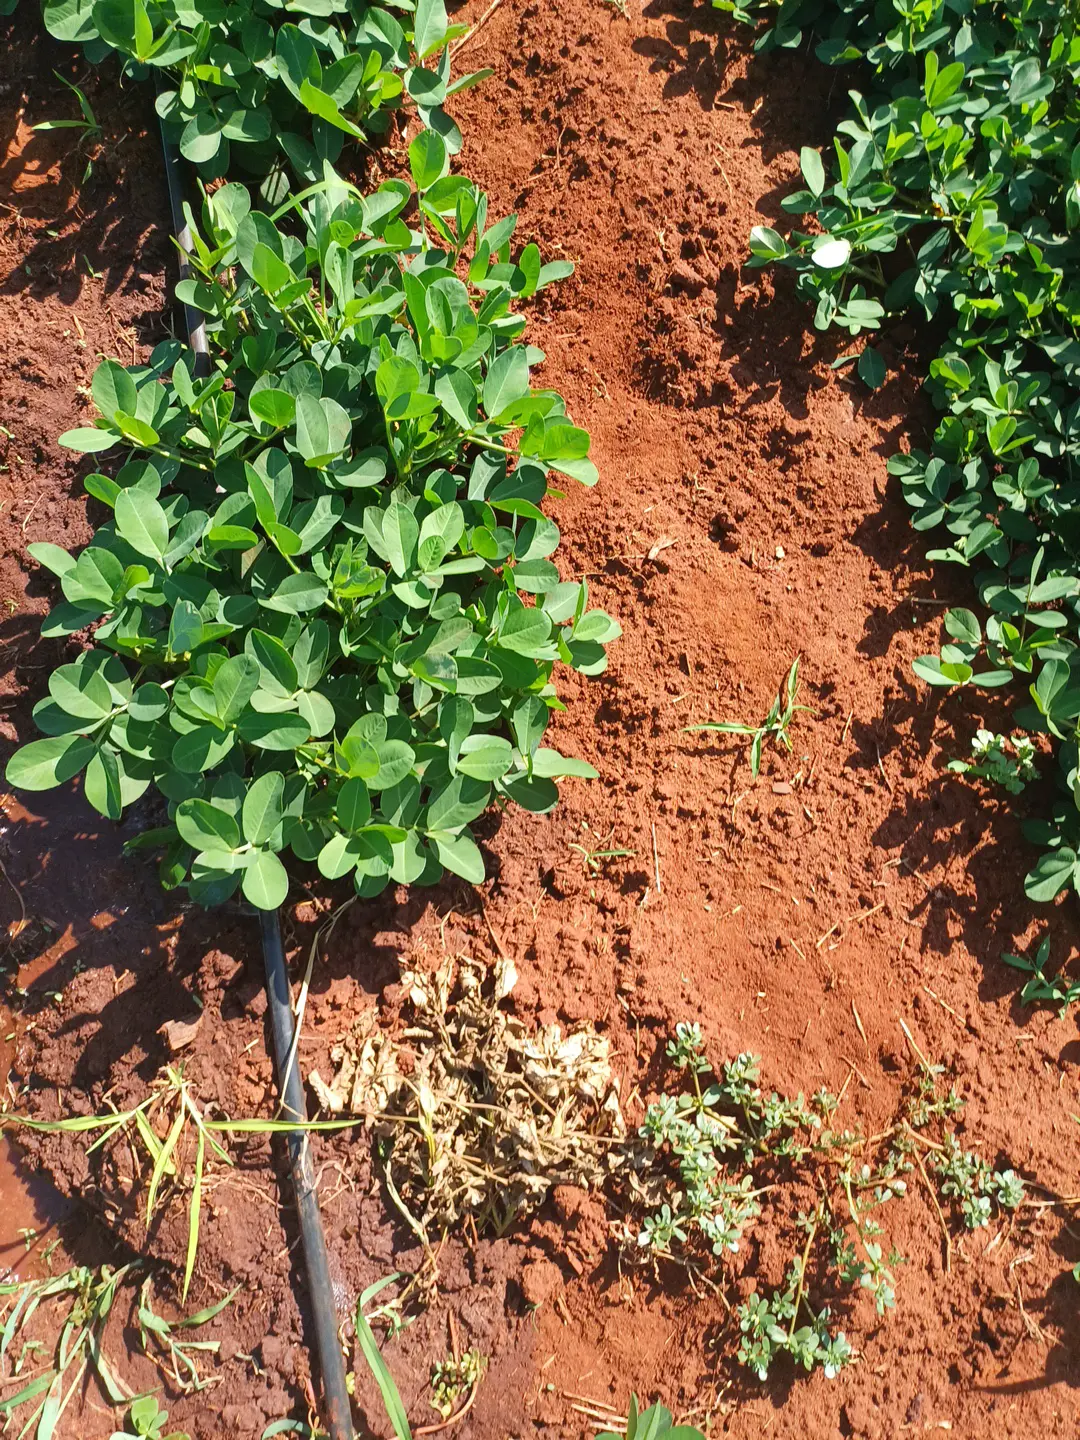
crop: groundnut
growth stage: flowering
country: Kenya
